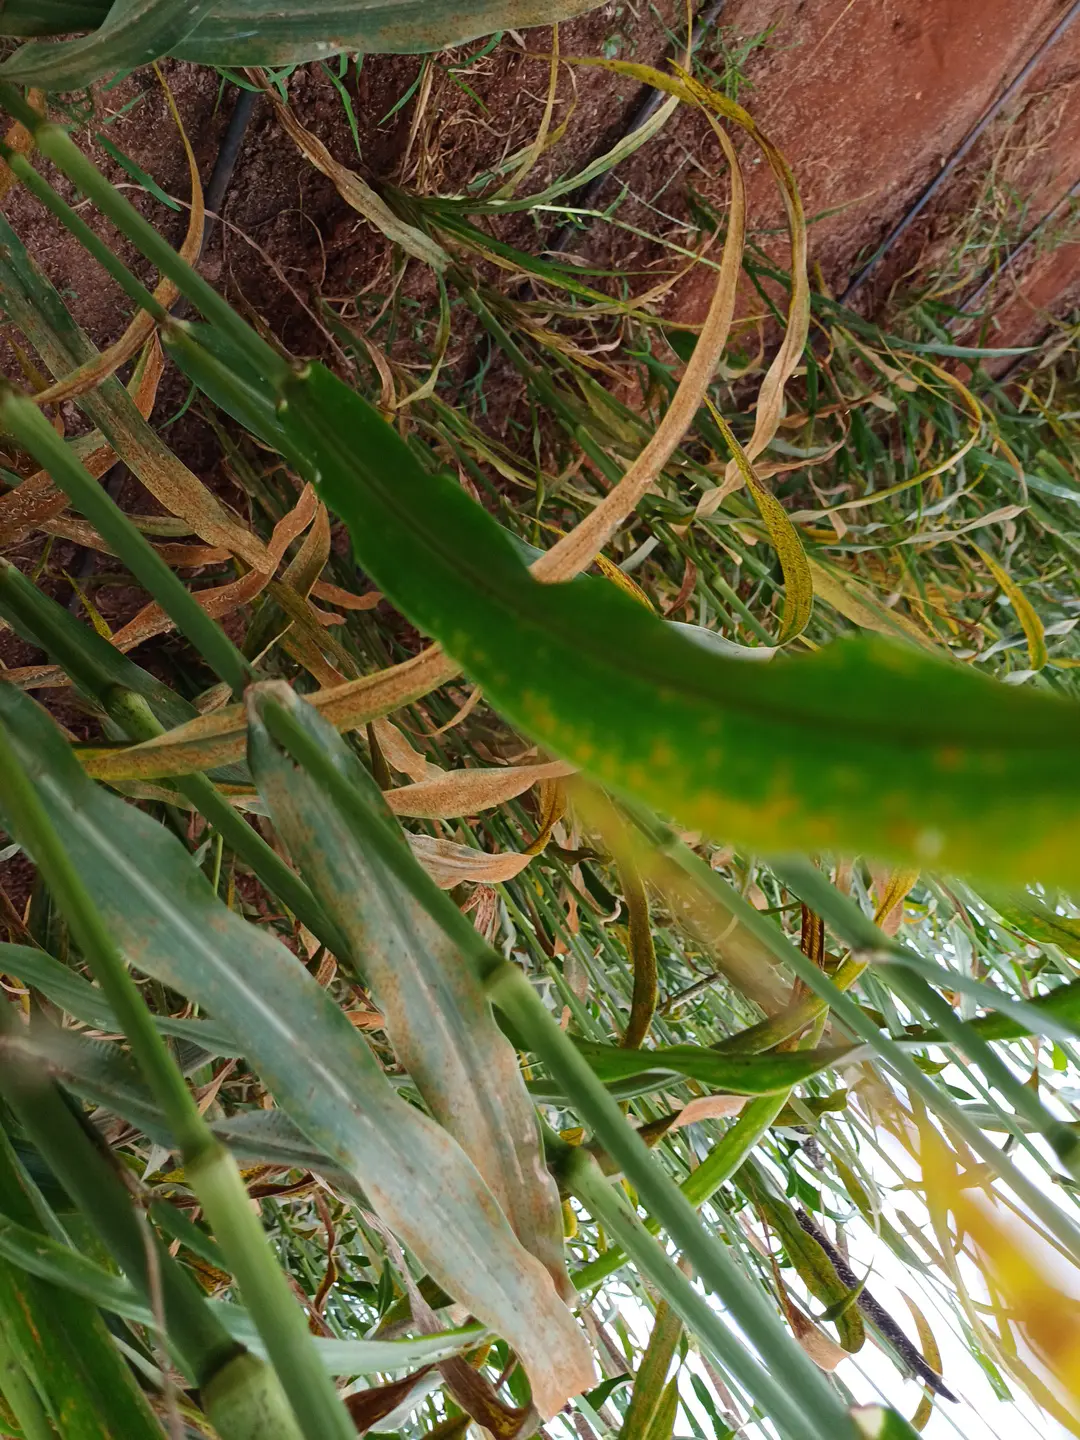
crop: pearl millet
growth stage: filling grain
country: Kenya
